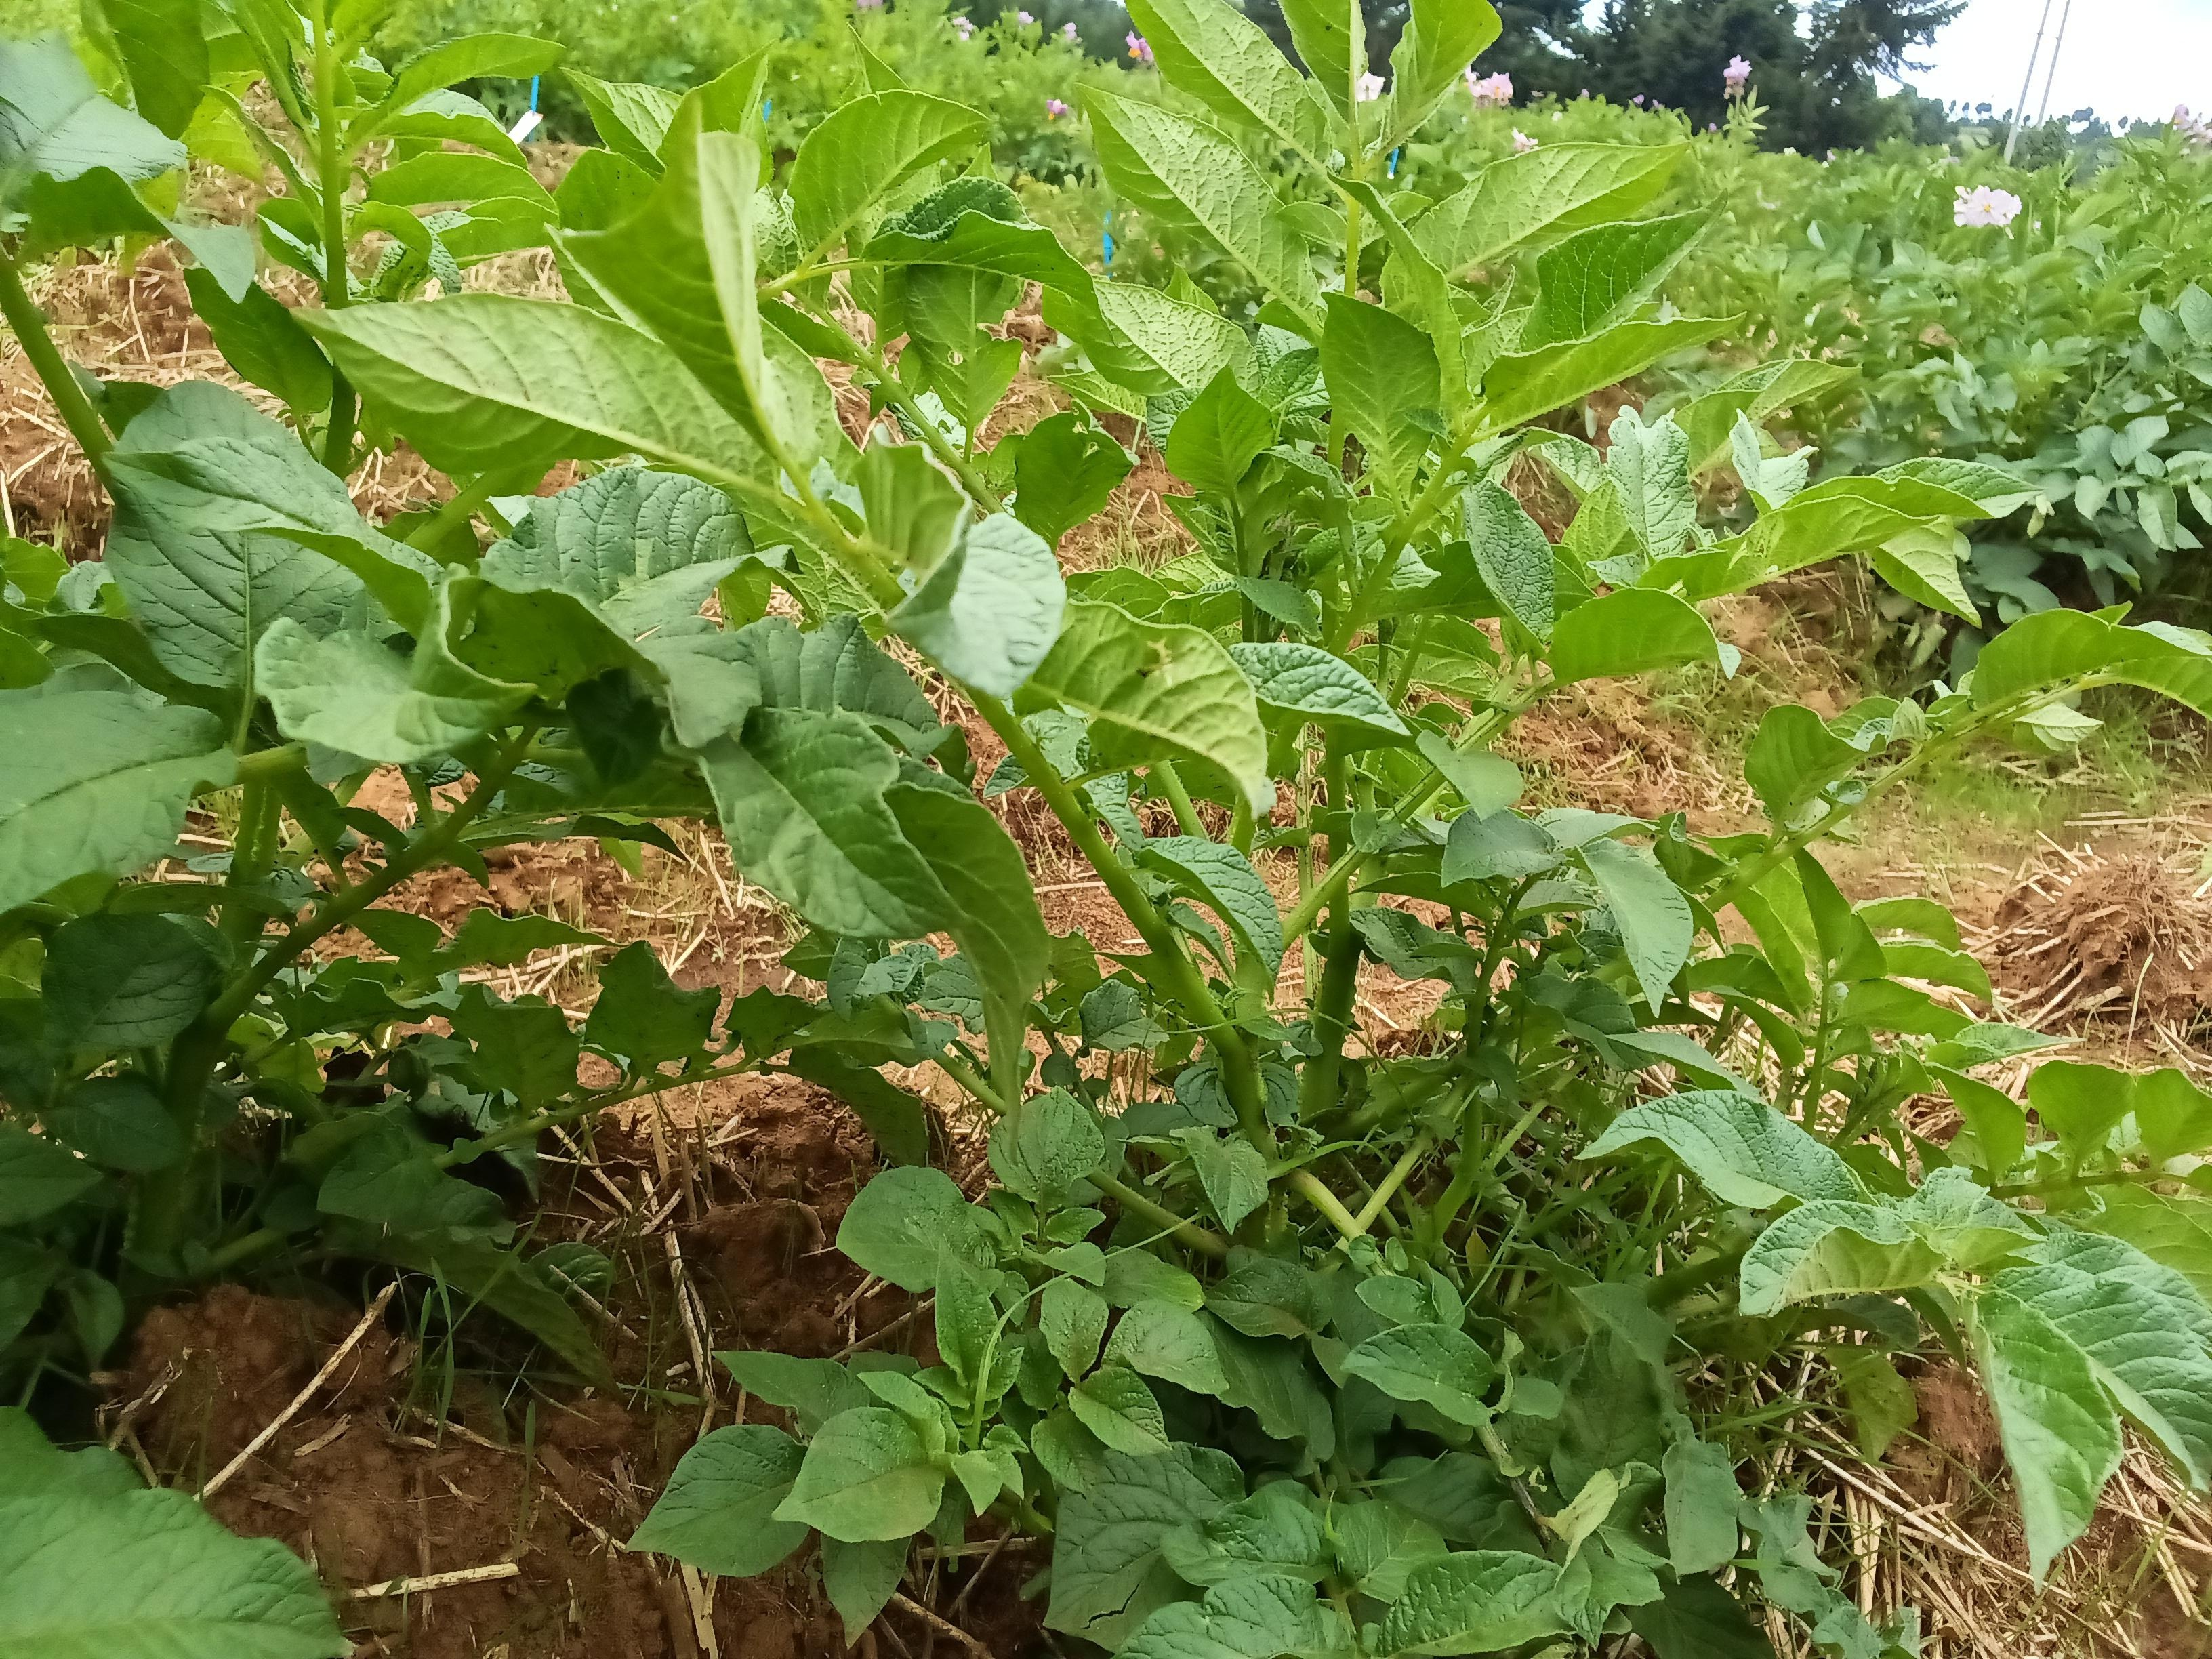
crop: potato
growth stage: flowering
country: Kenya
